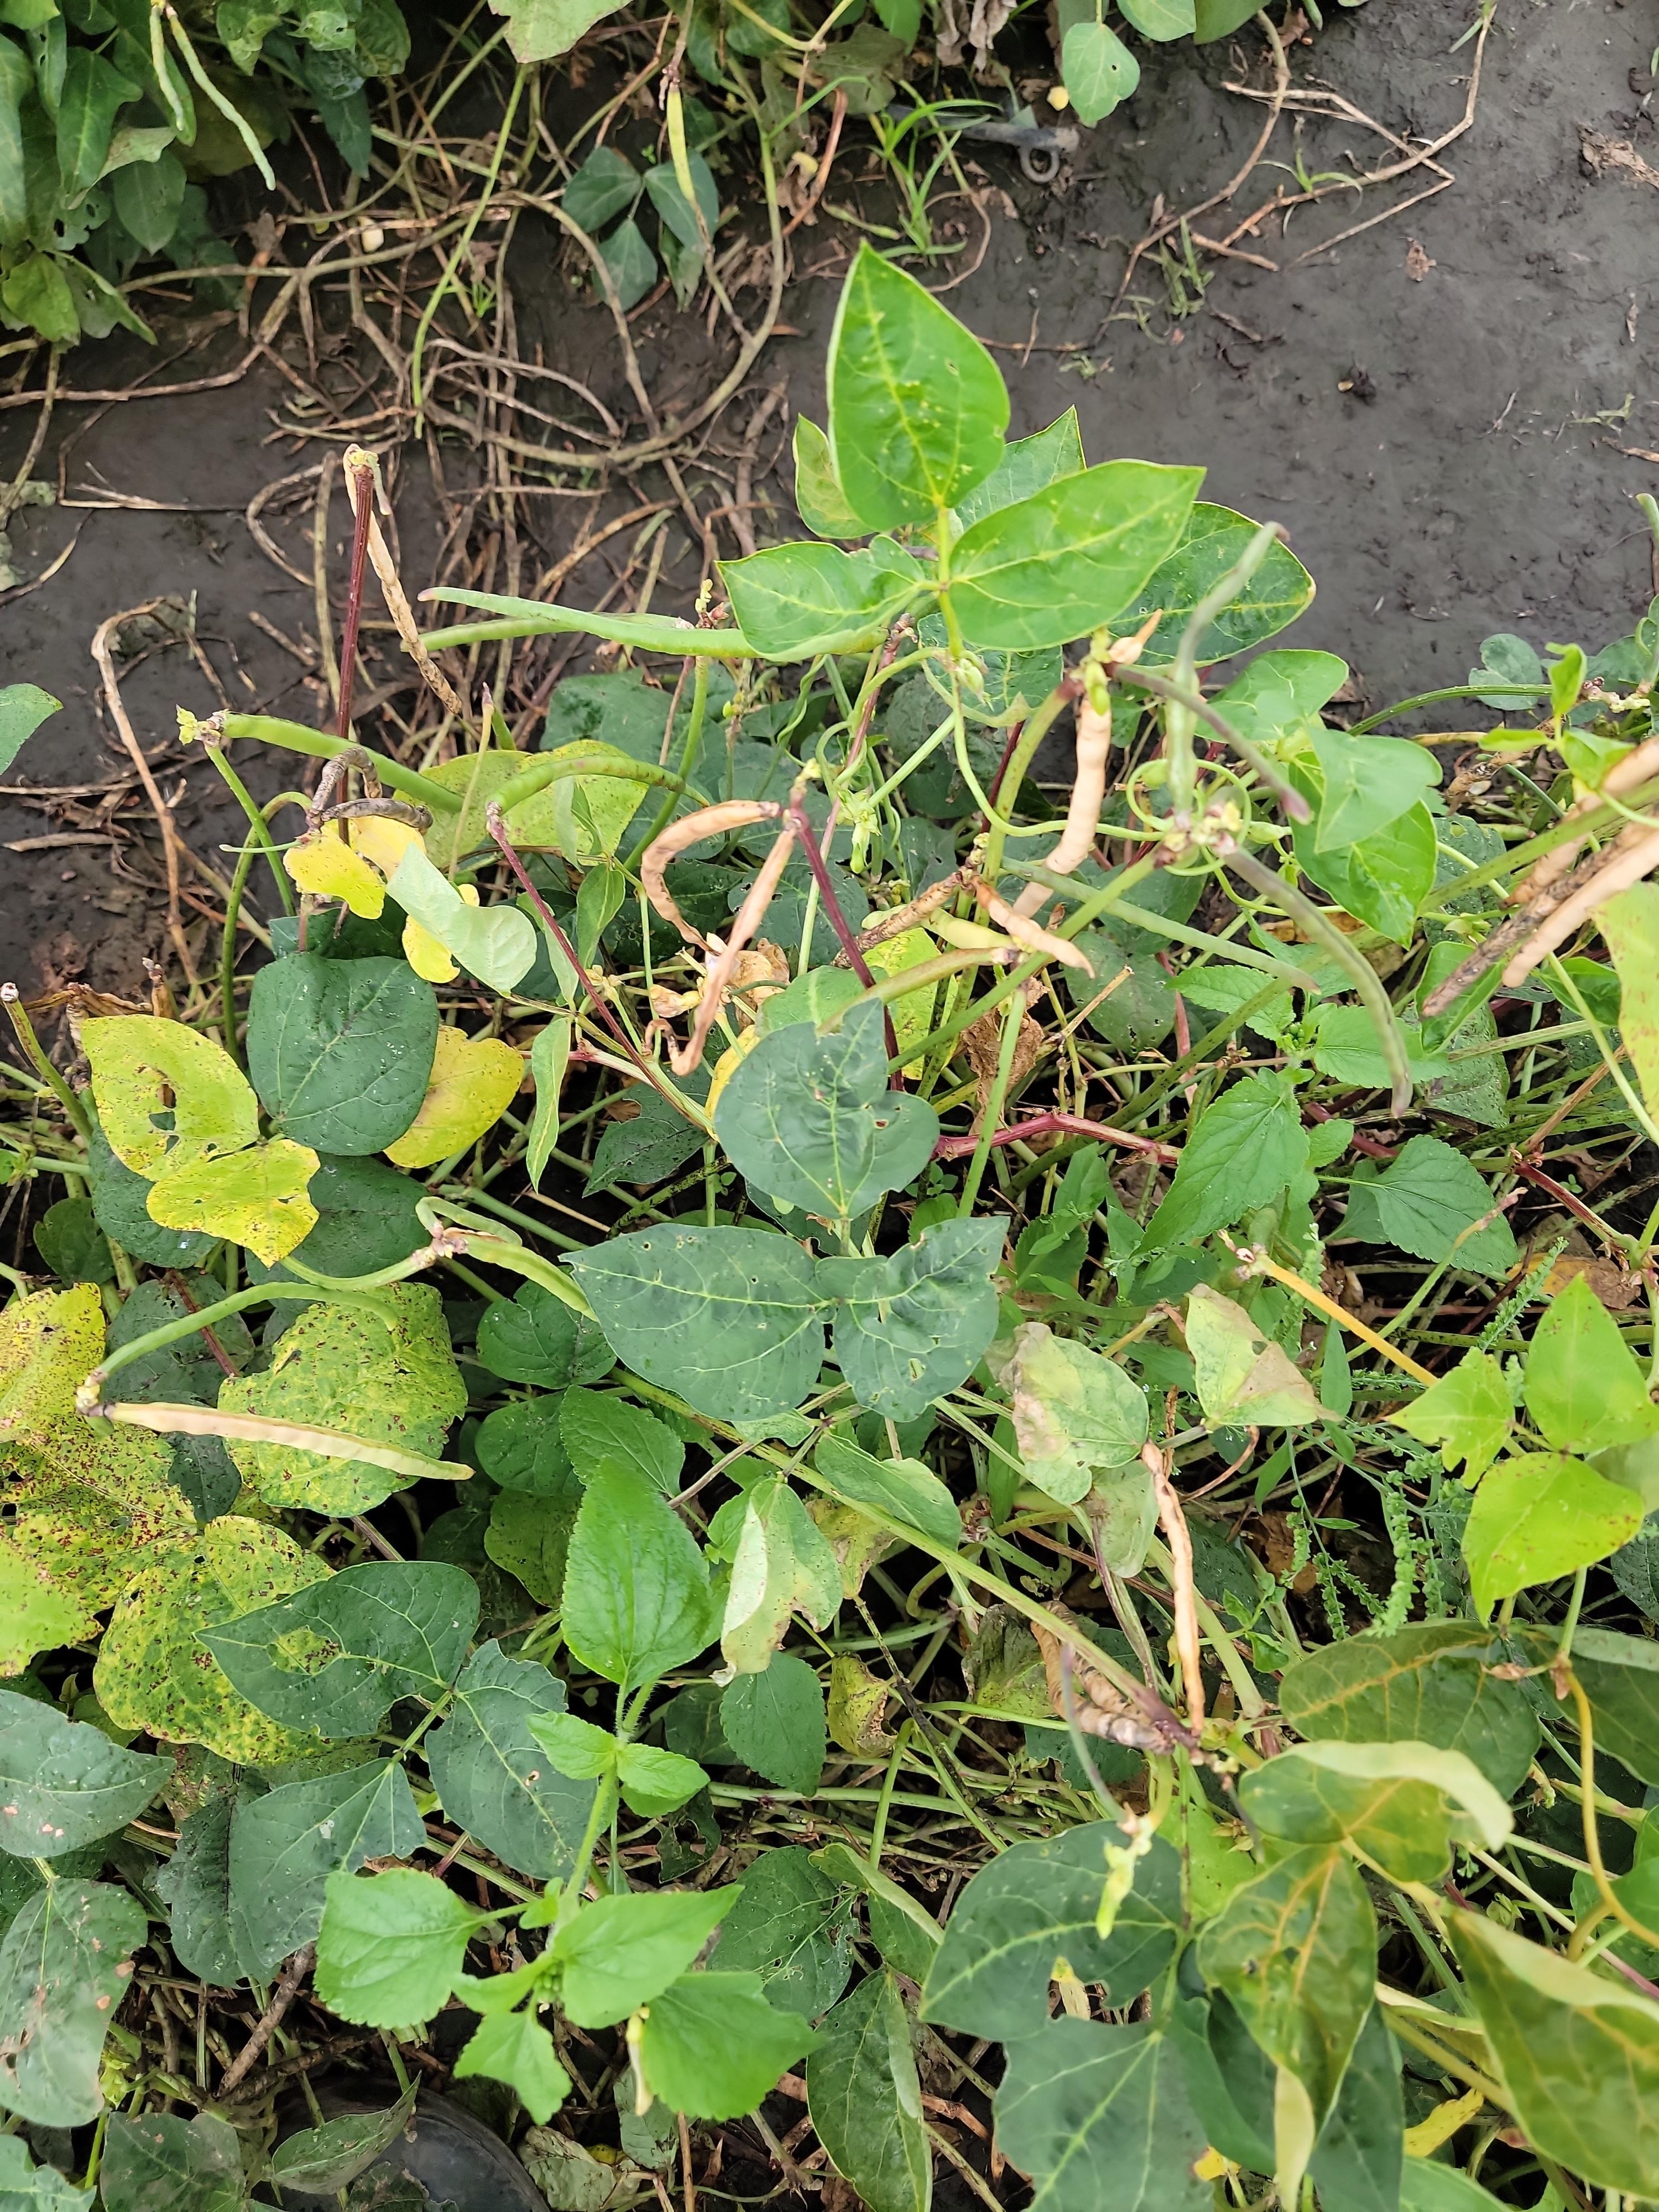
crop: cowpea
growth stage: development pod
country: Tanzania
